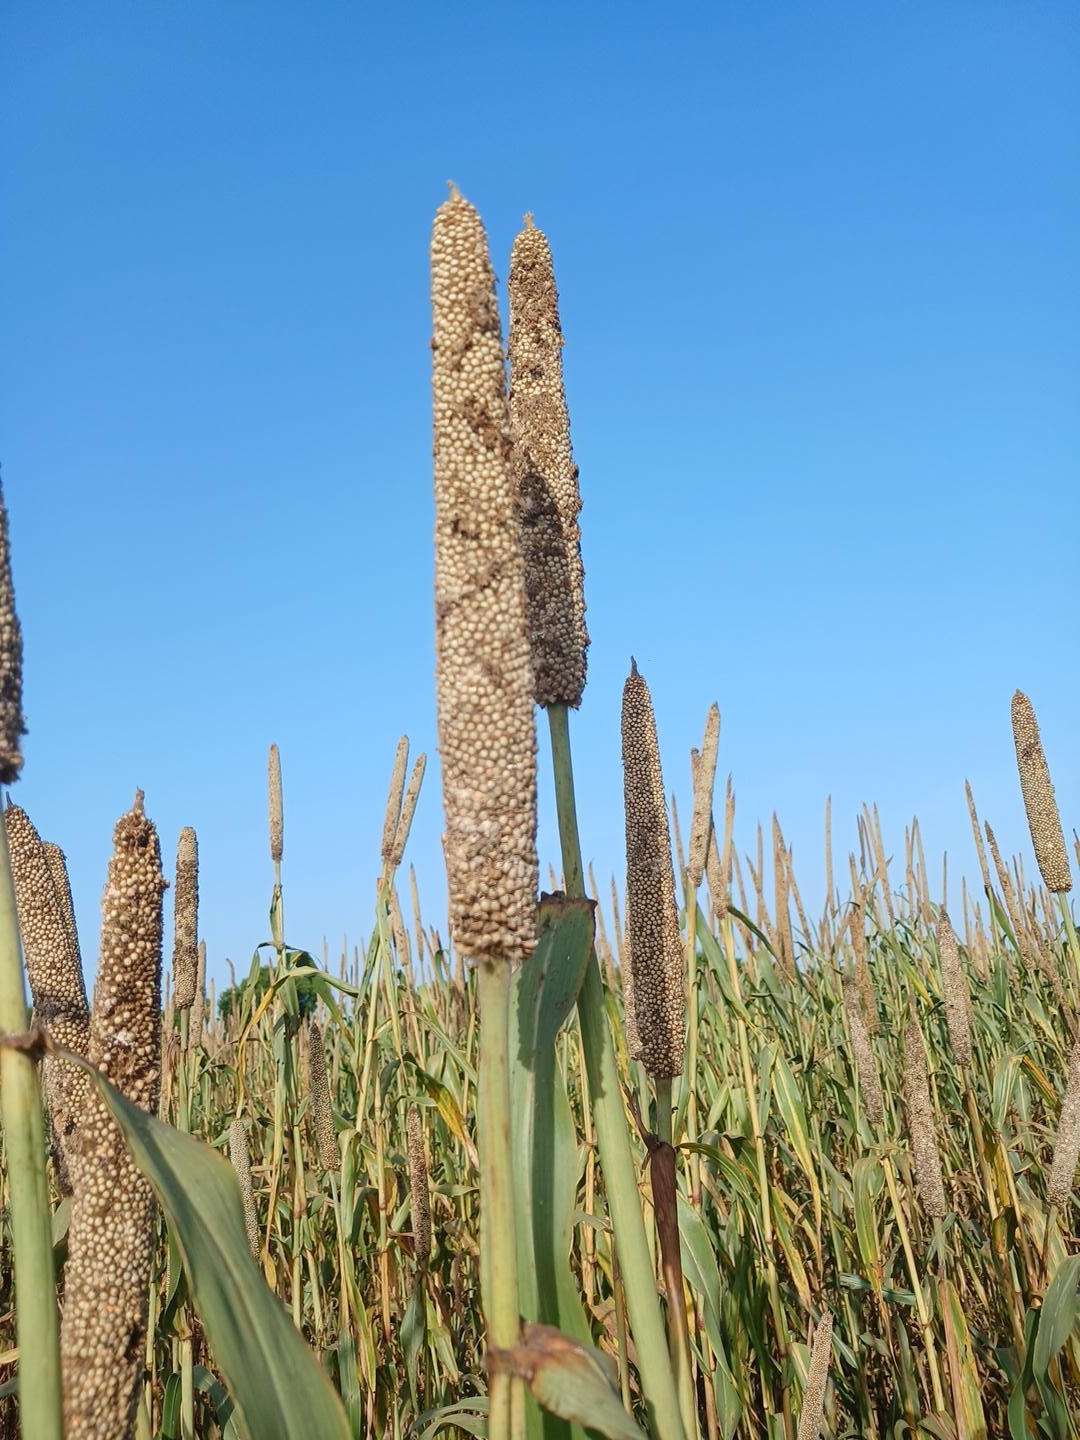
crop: pearl millet
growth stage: maturity
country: Senegal
